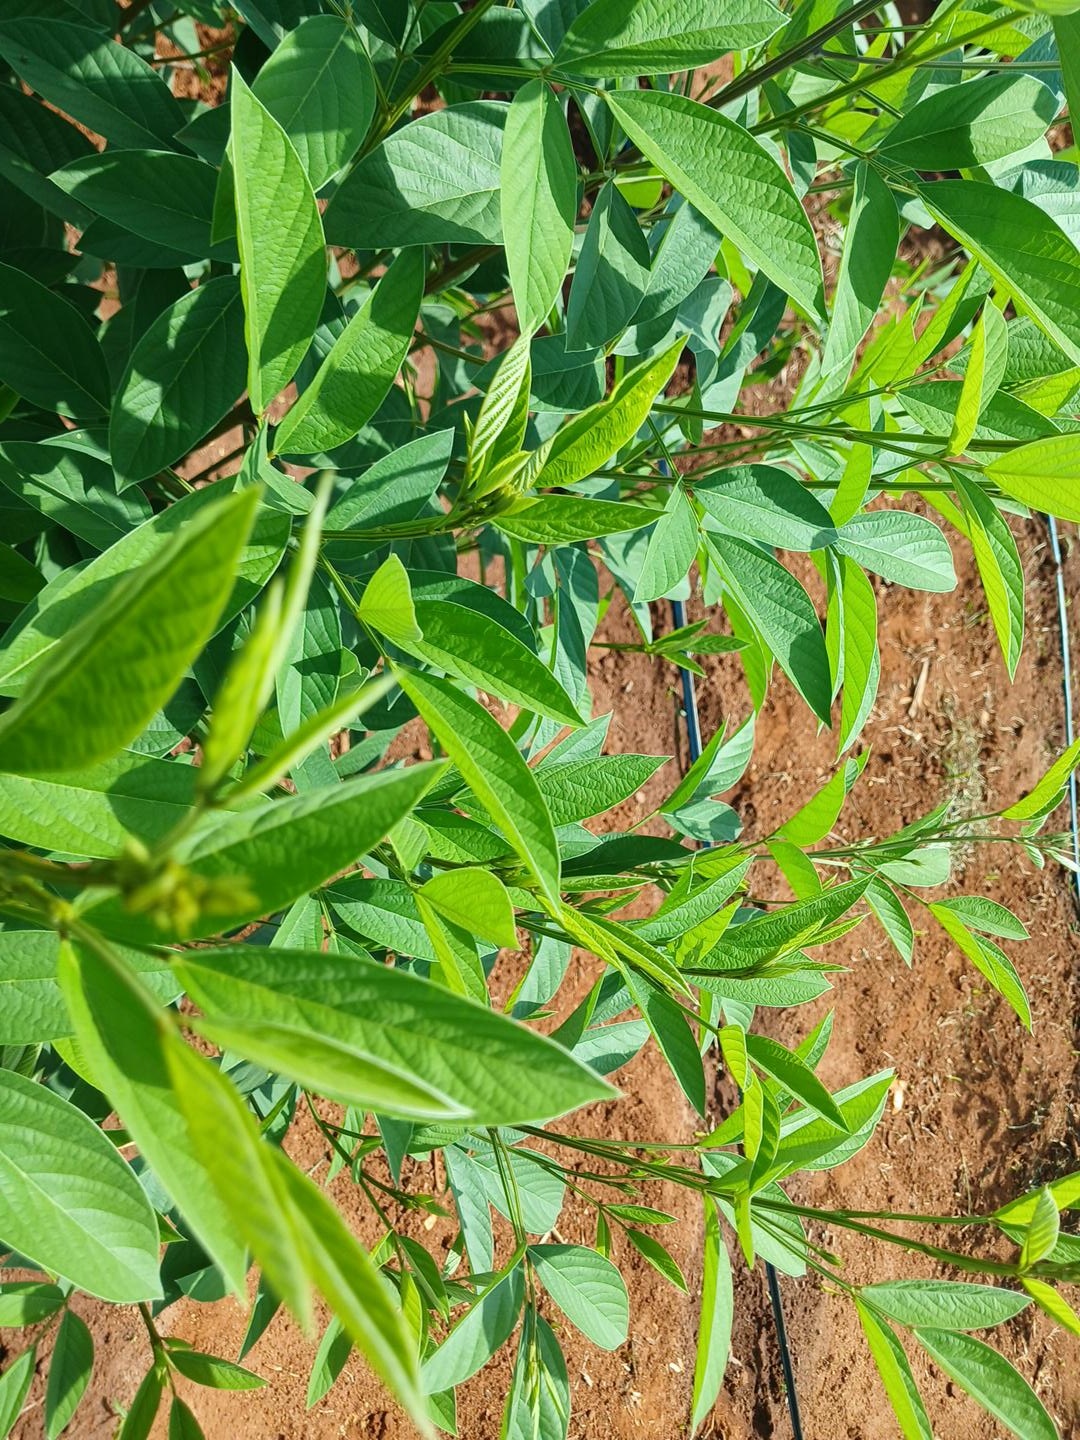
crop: pigeonpea
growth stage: vegetative
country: Kenya
